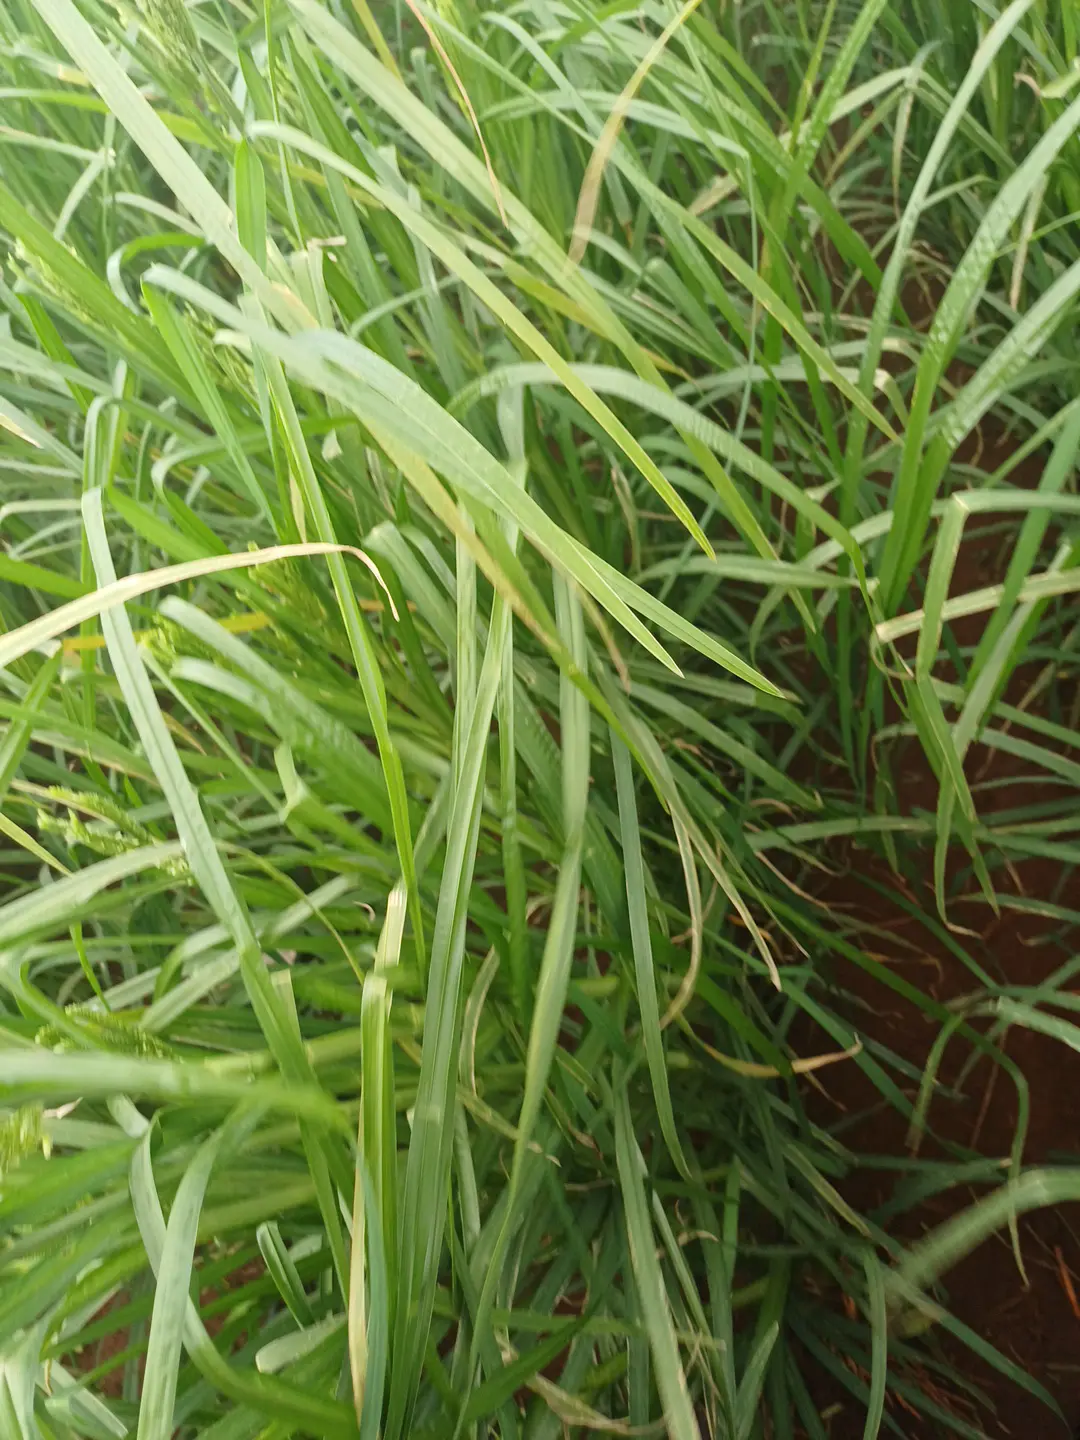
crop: finger millet
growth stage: heading tuber
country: Kenya
